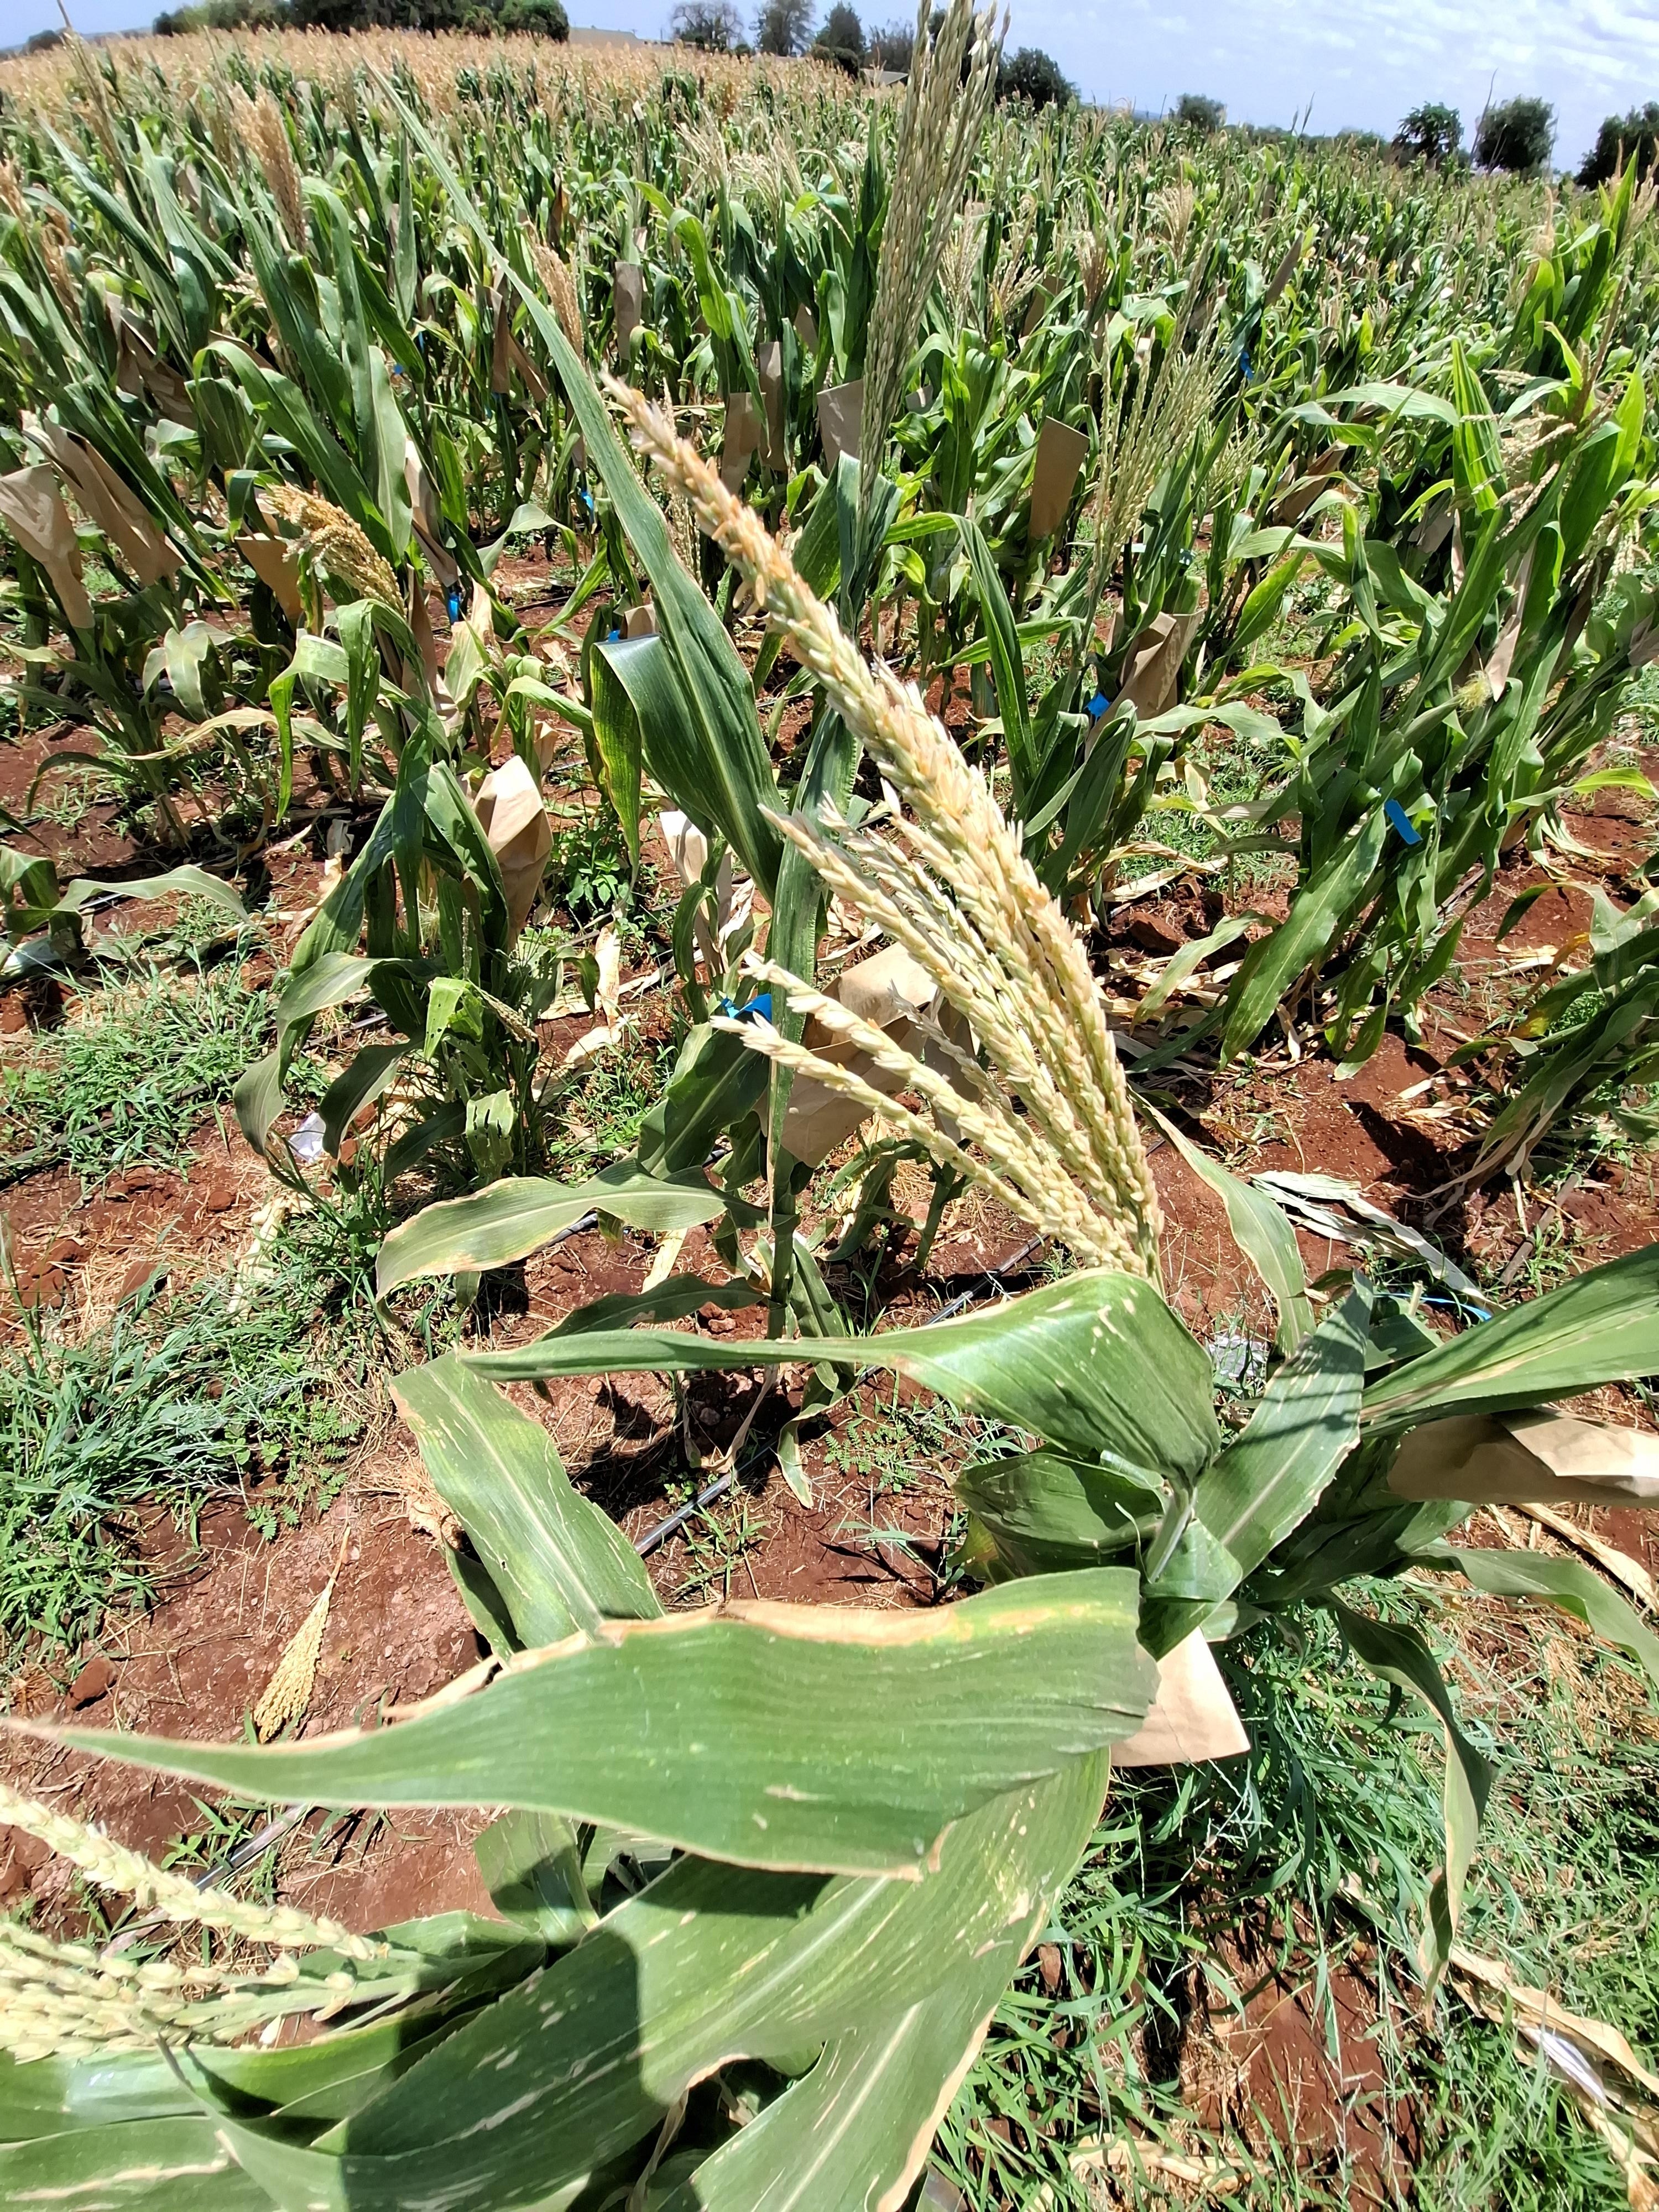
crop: maize
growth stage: flowering
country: Kenya
